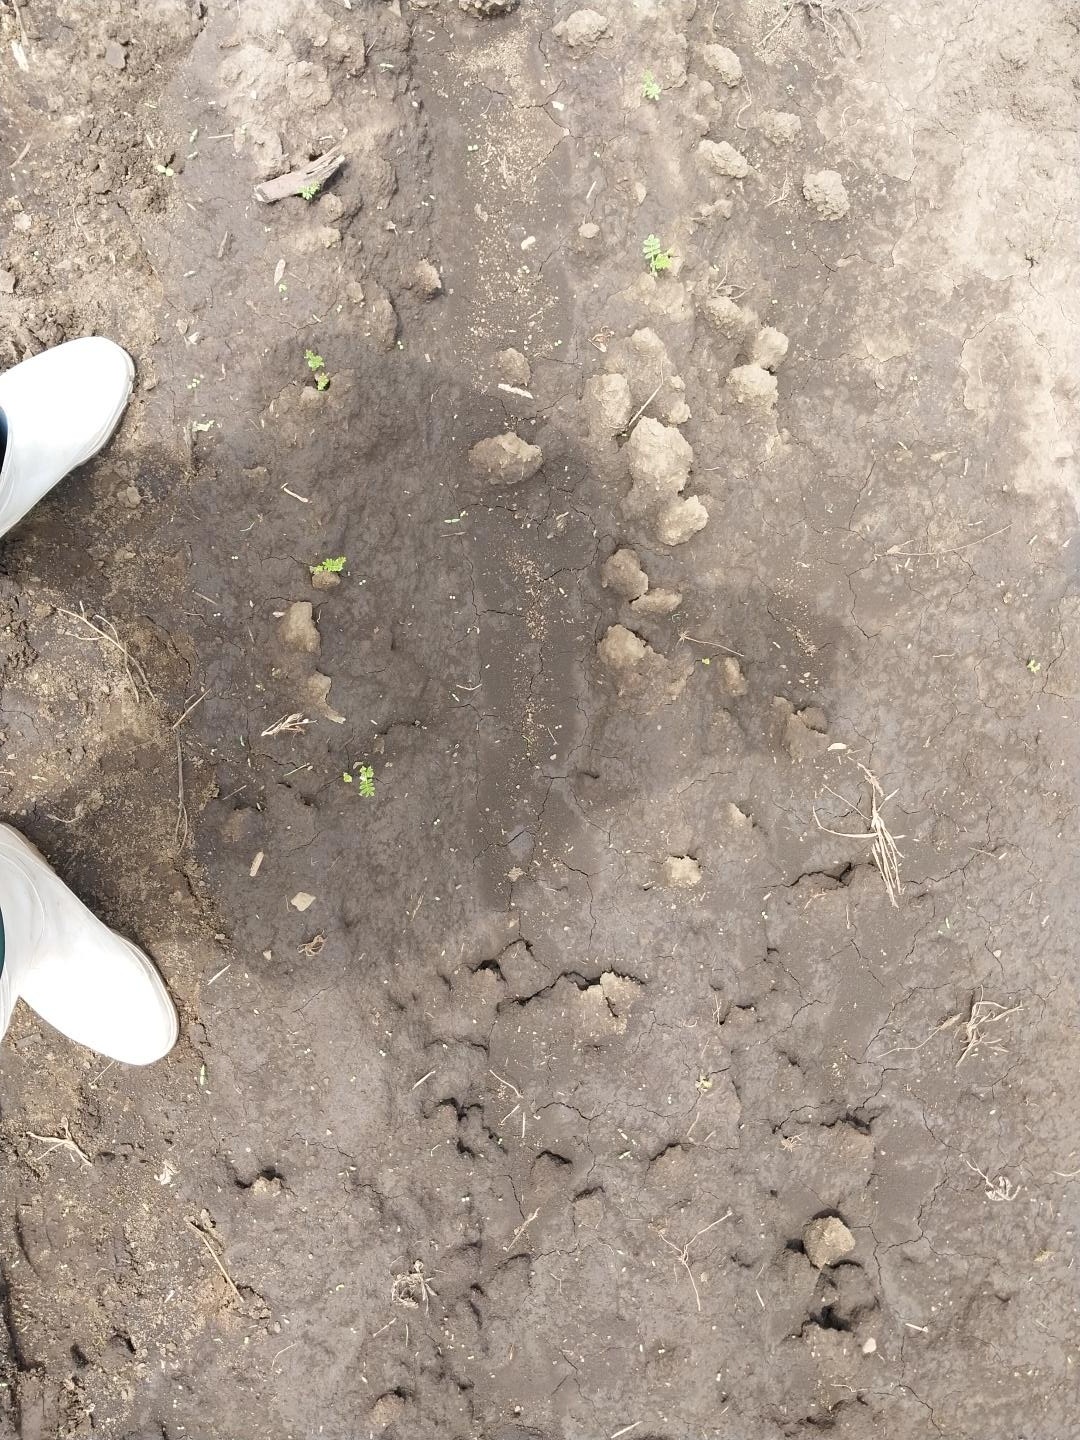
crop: chickpea
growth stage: emergence
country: Tanzania
